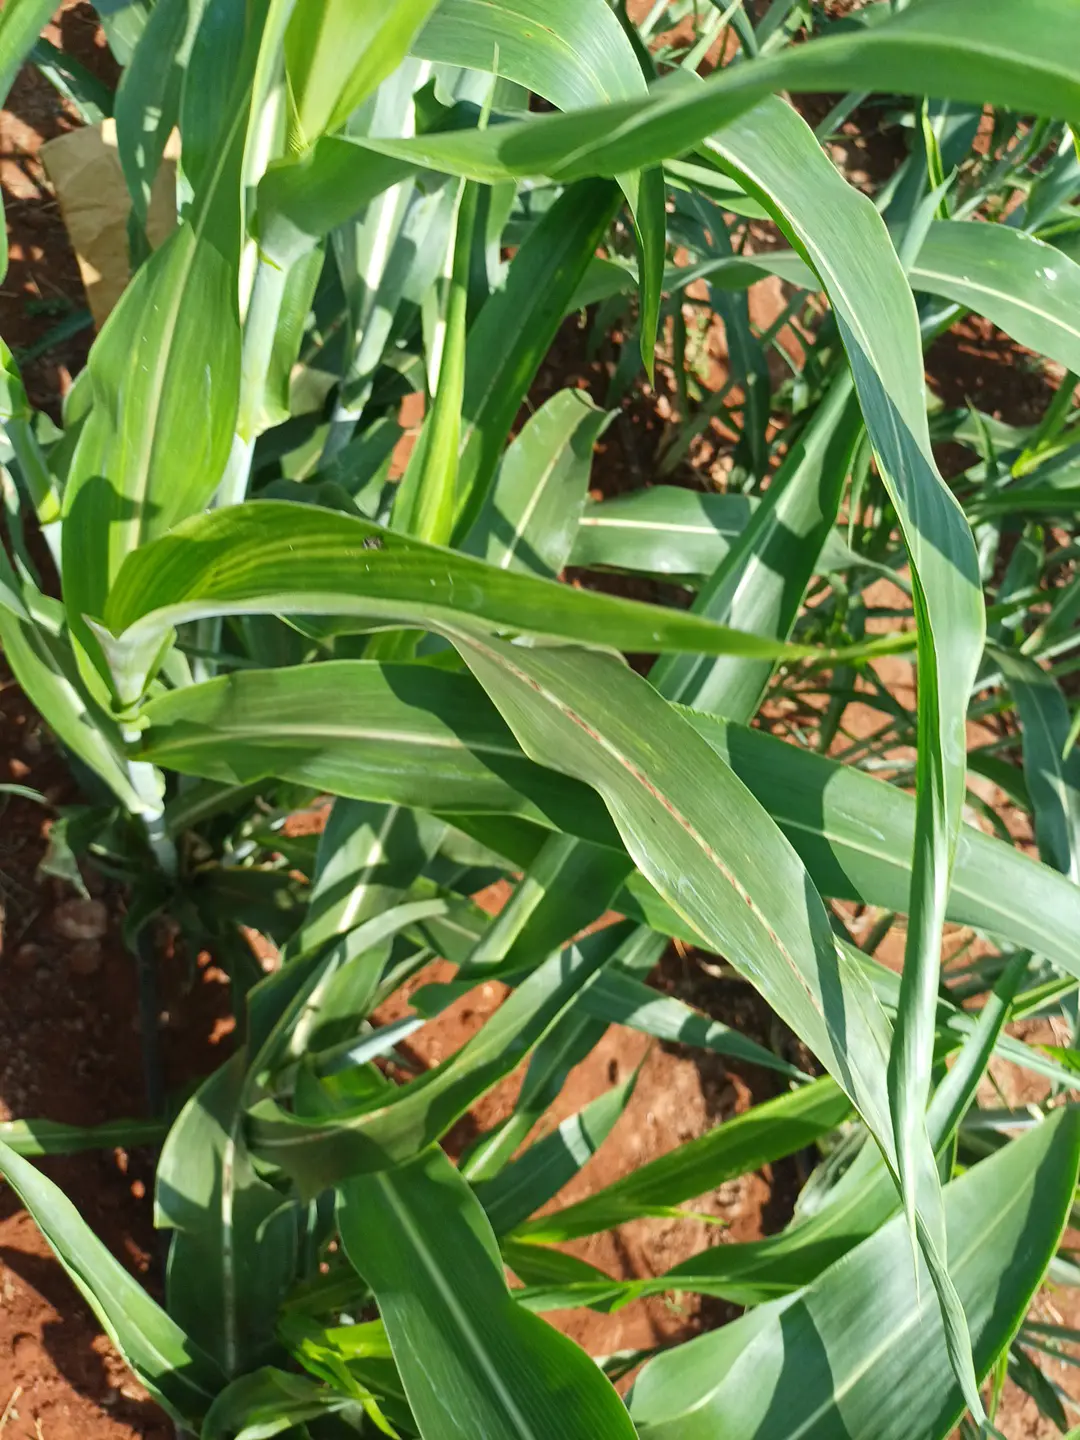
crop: sorghum
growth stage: vegetative
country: Kenya
